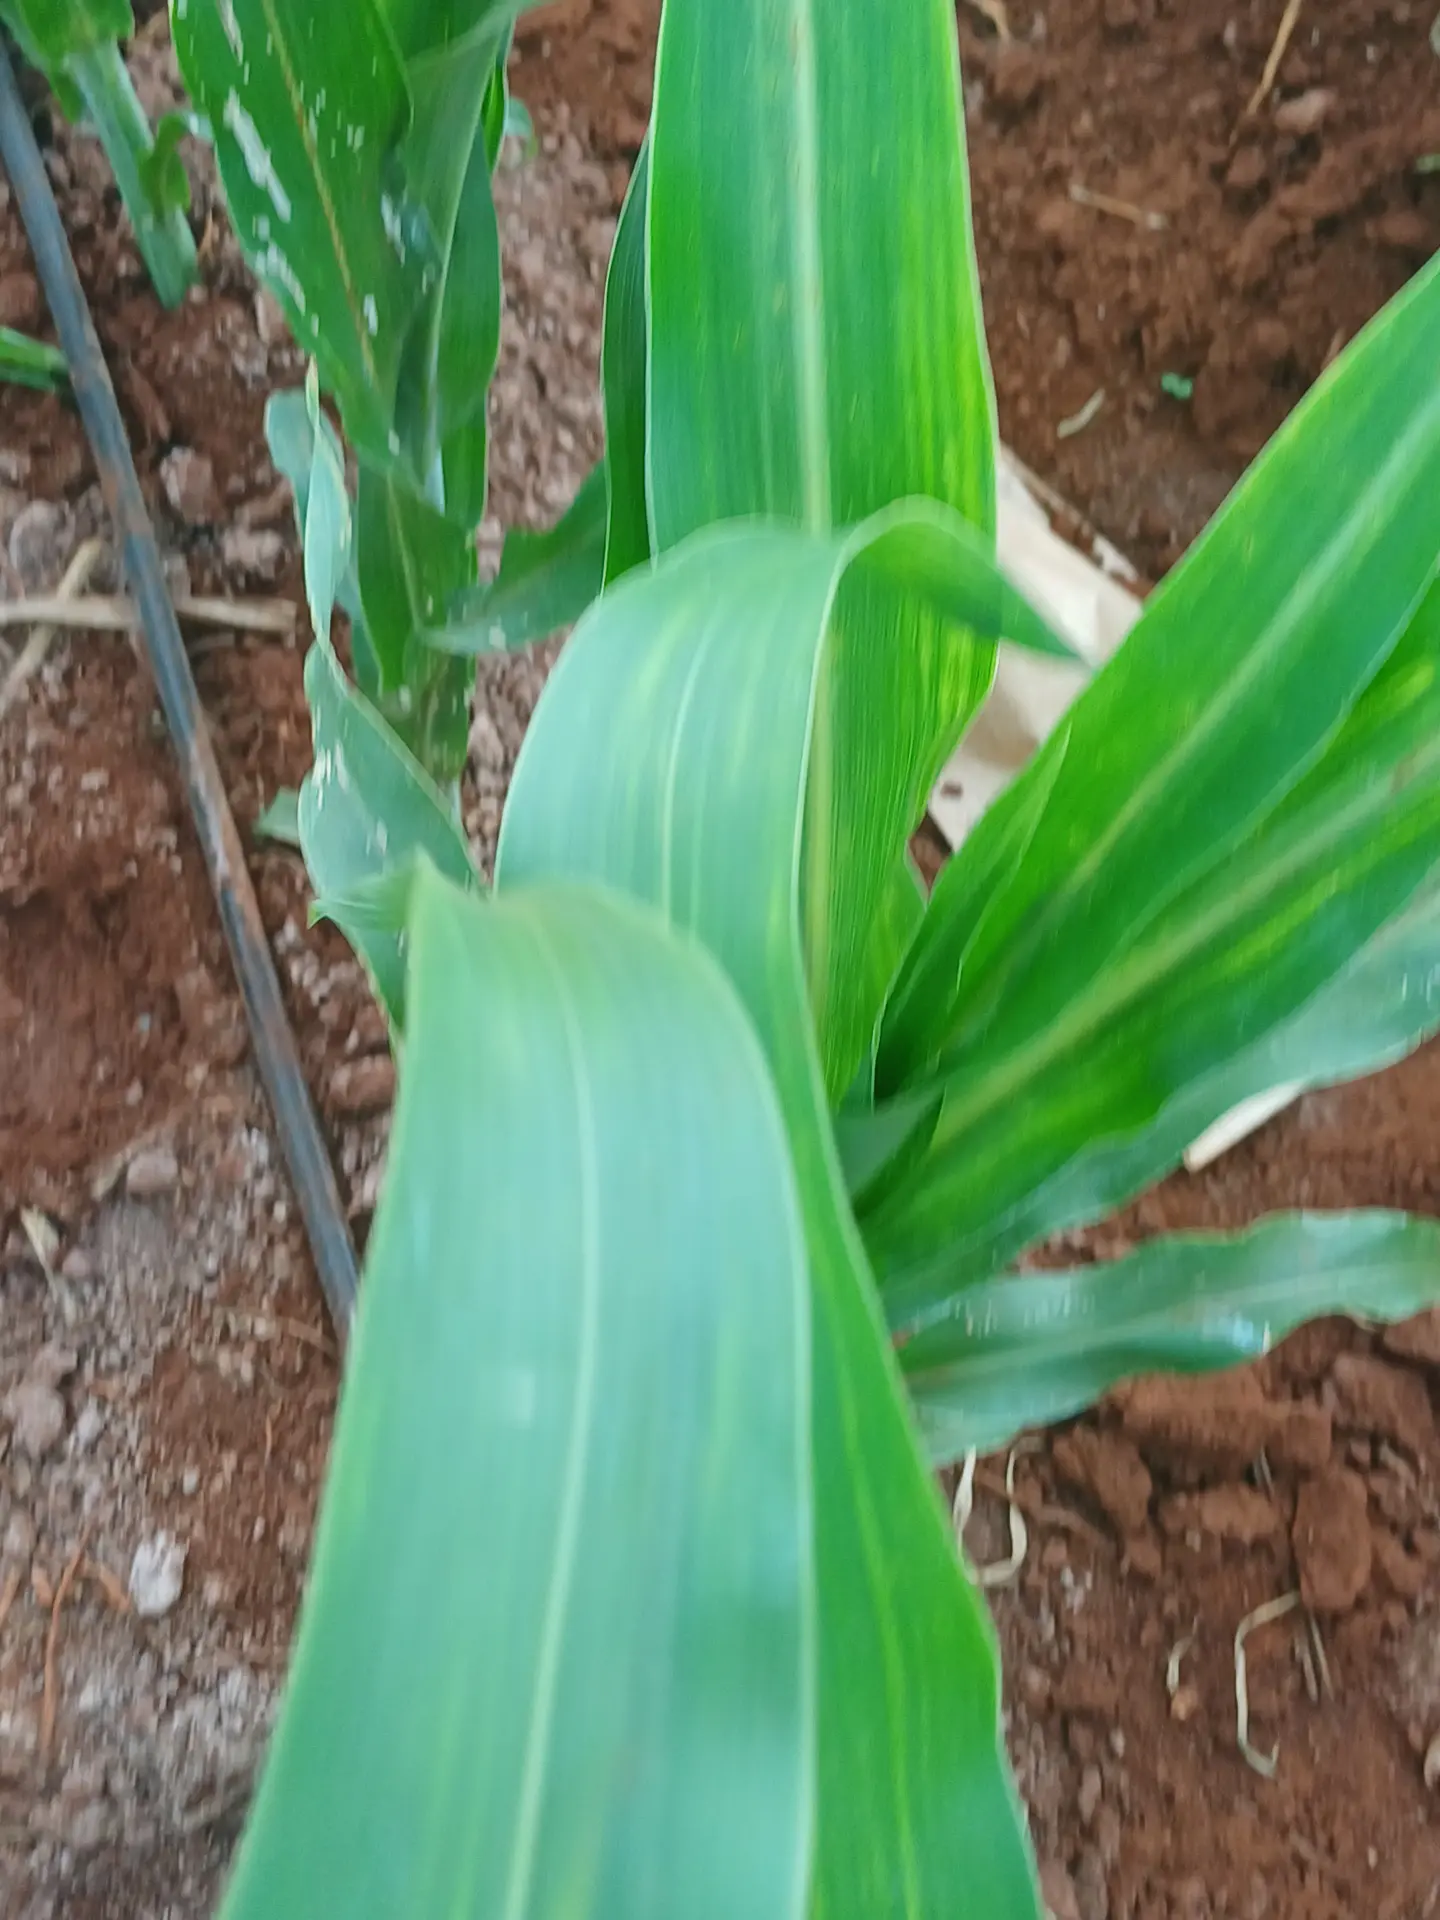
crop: sorghum
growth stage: vegetative
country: Kenya
